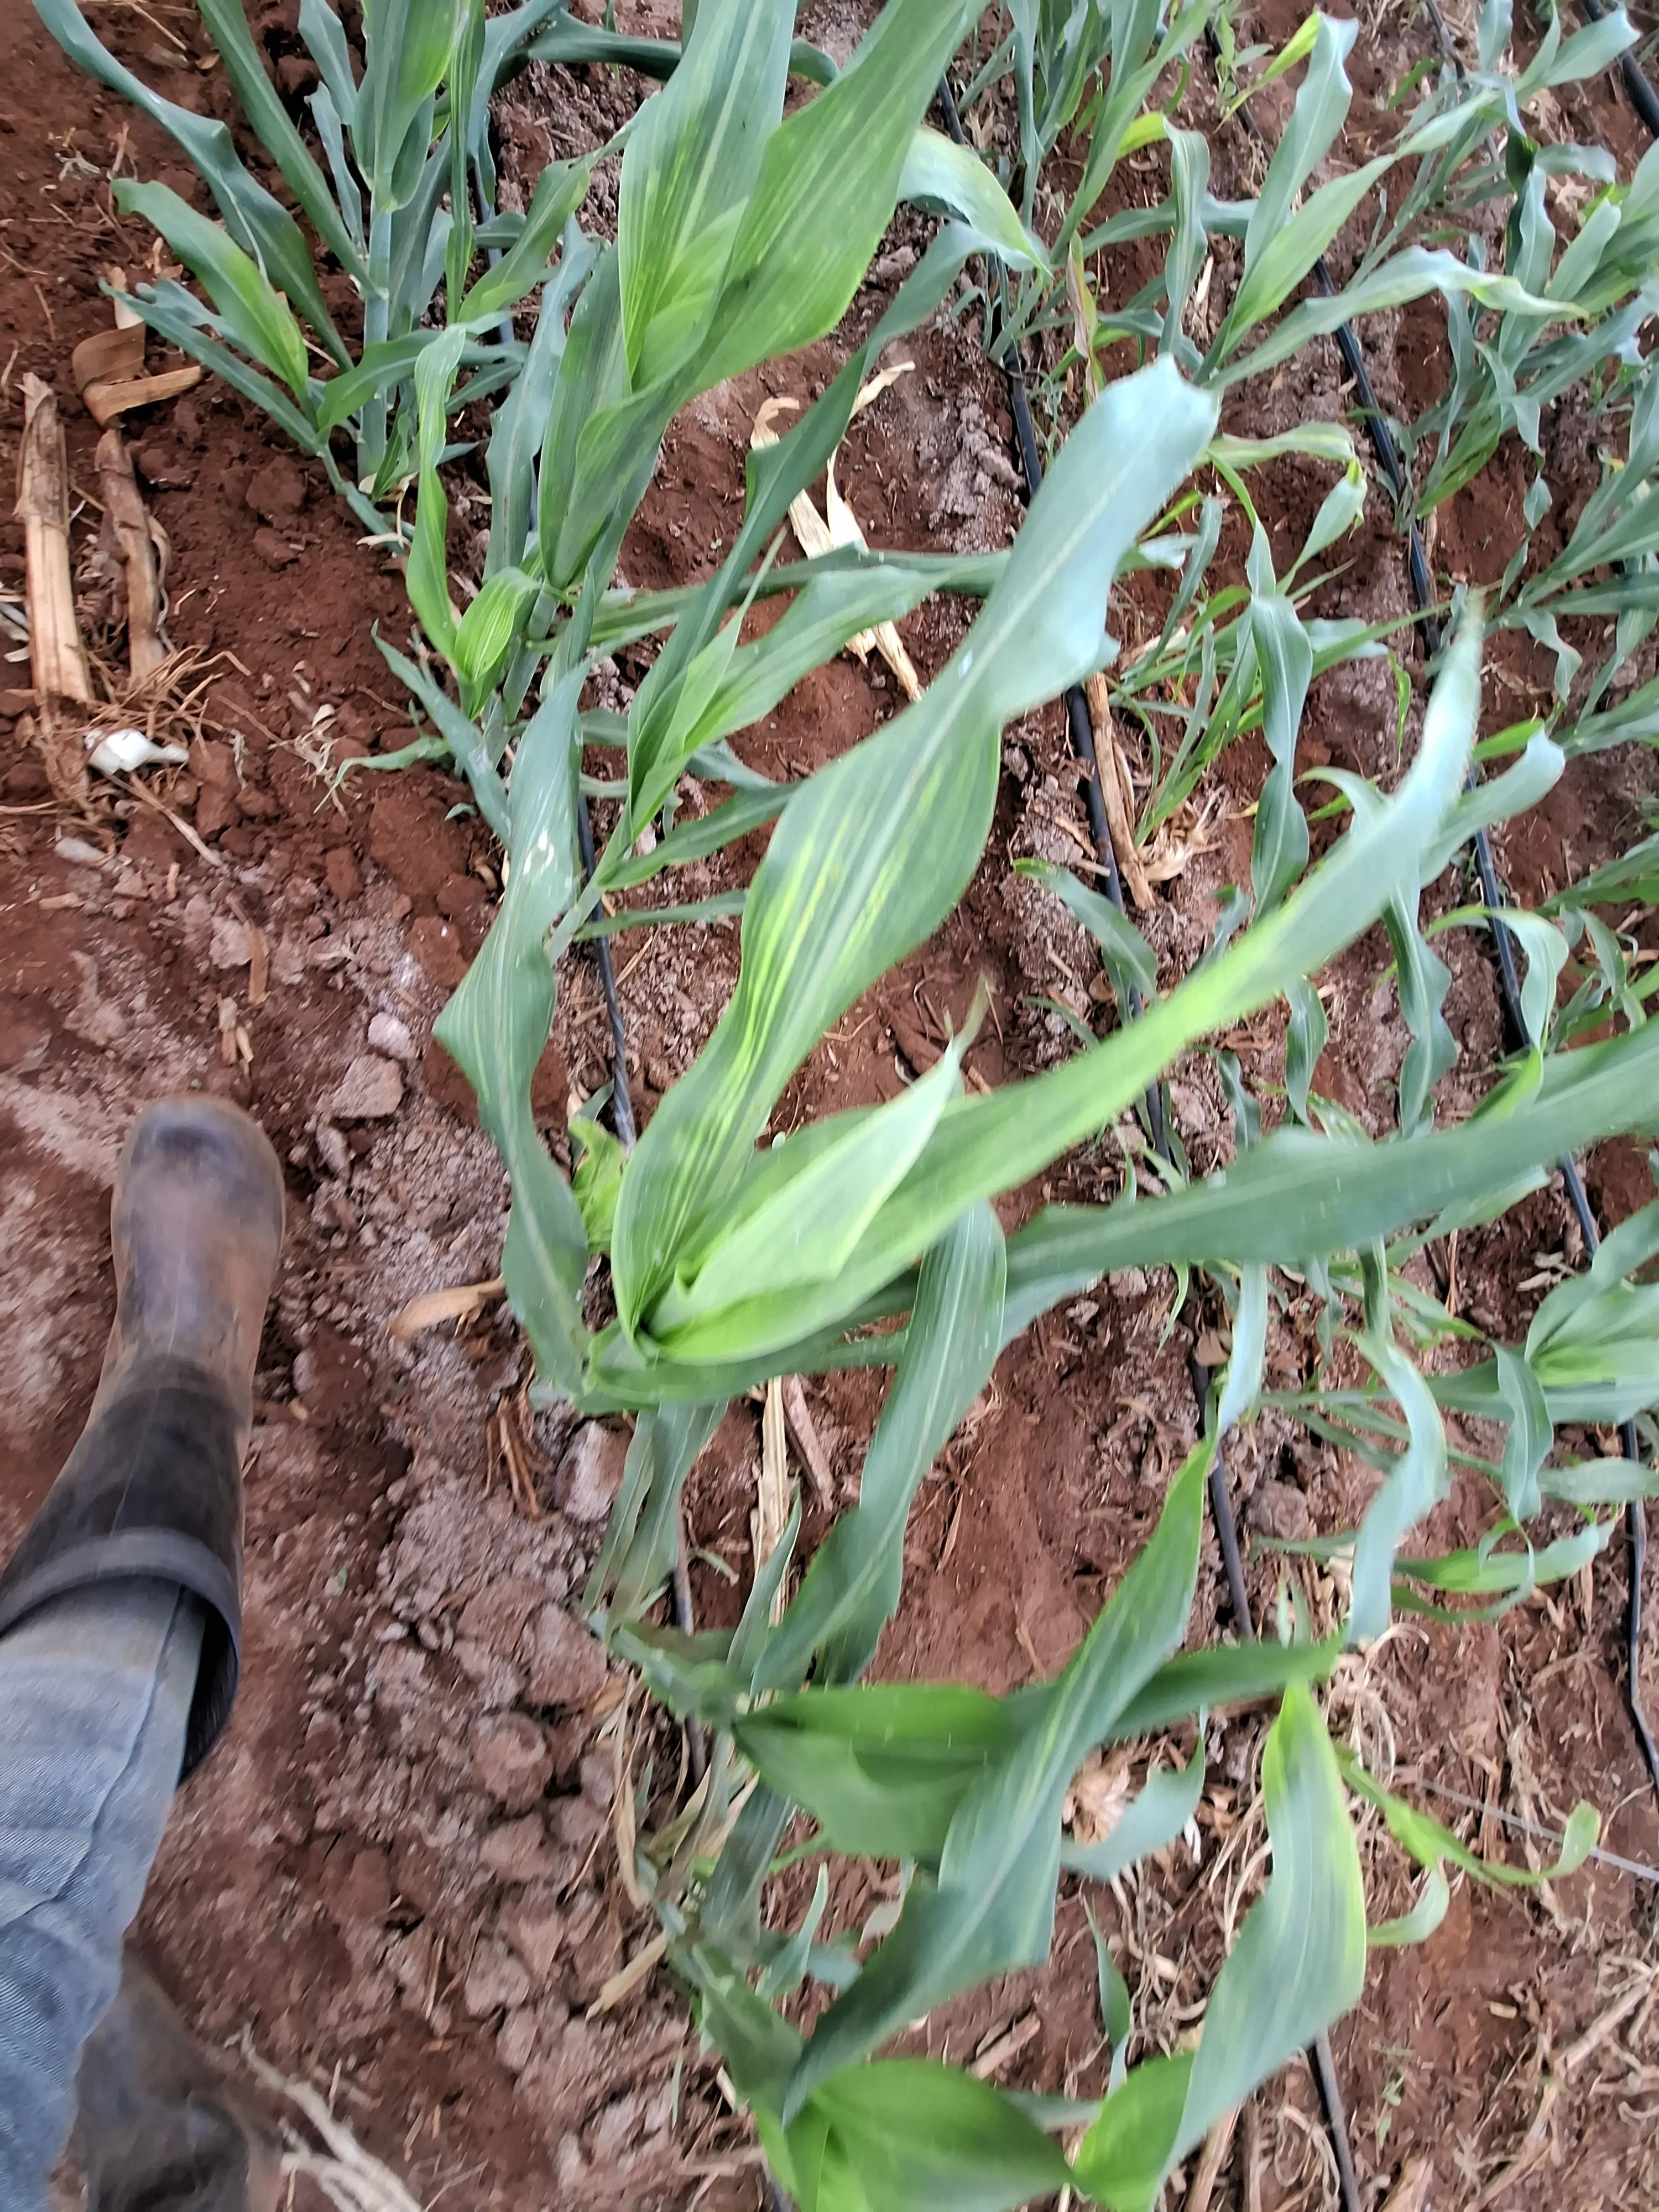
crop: sorghum
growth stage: vegetative
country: Kenya
